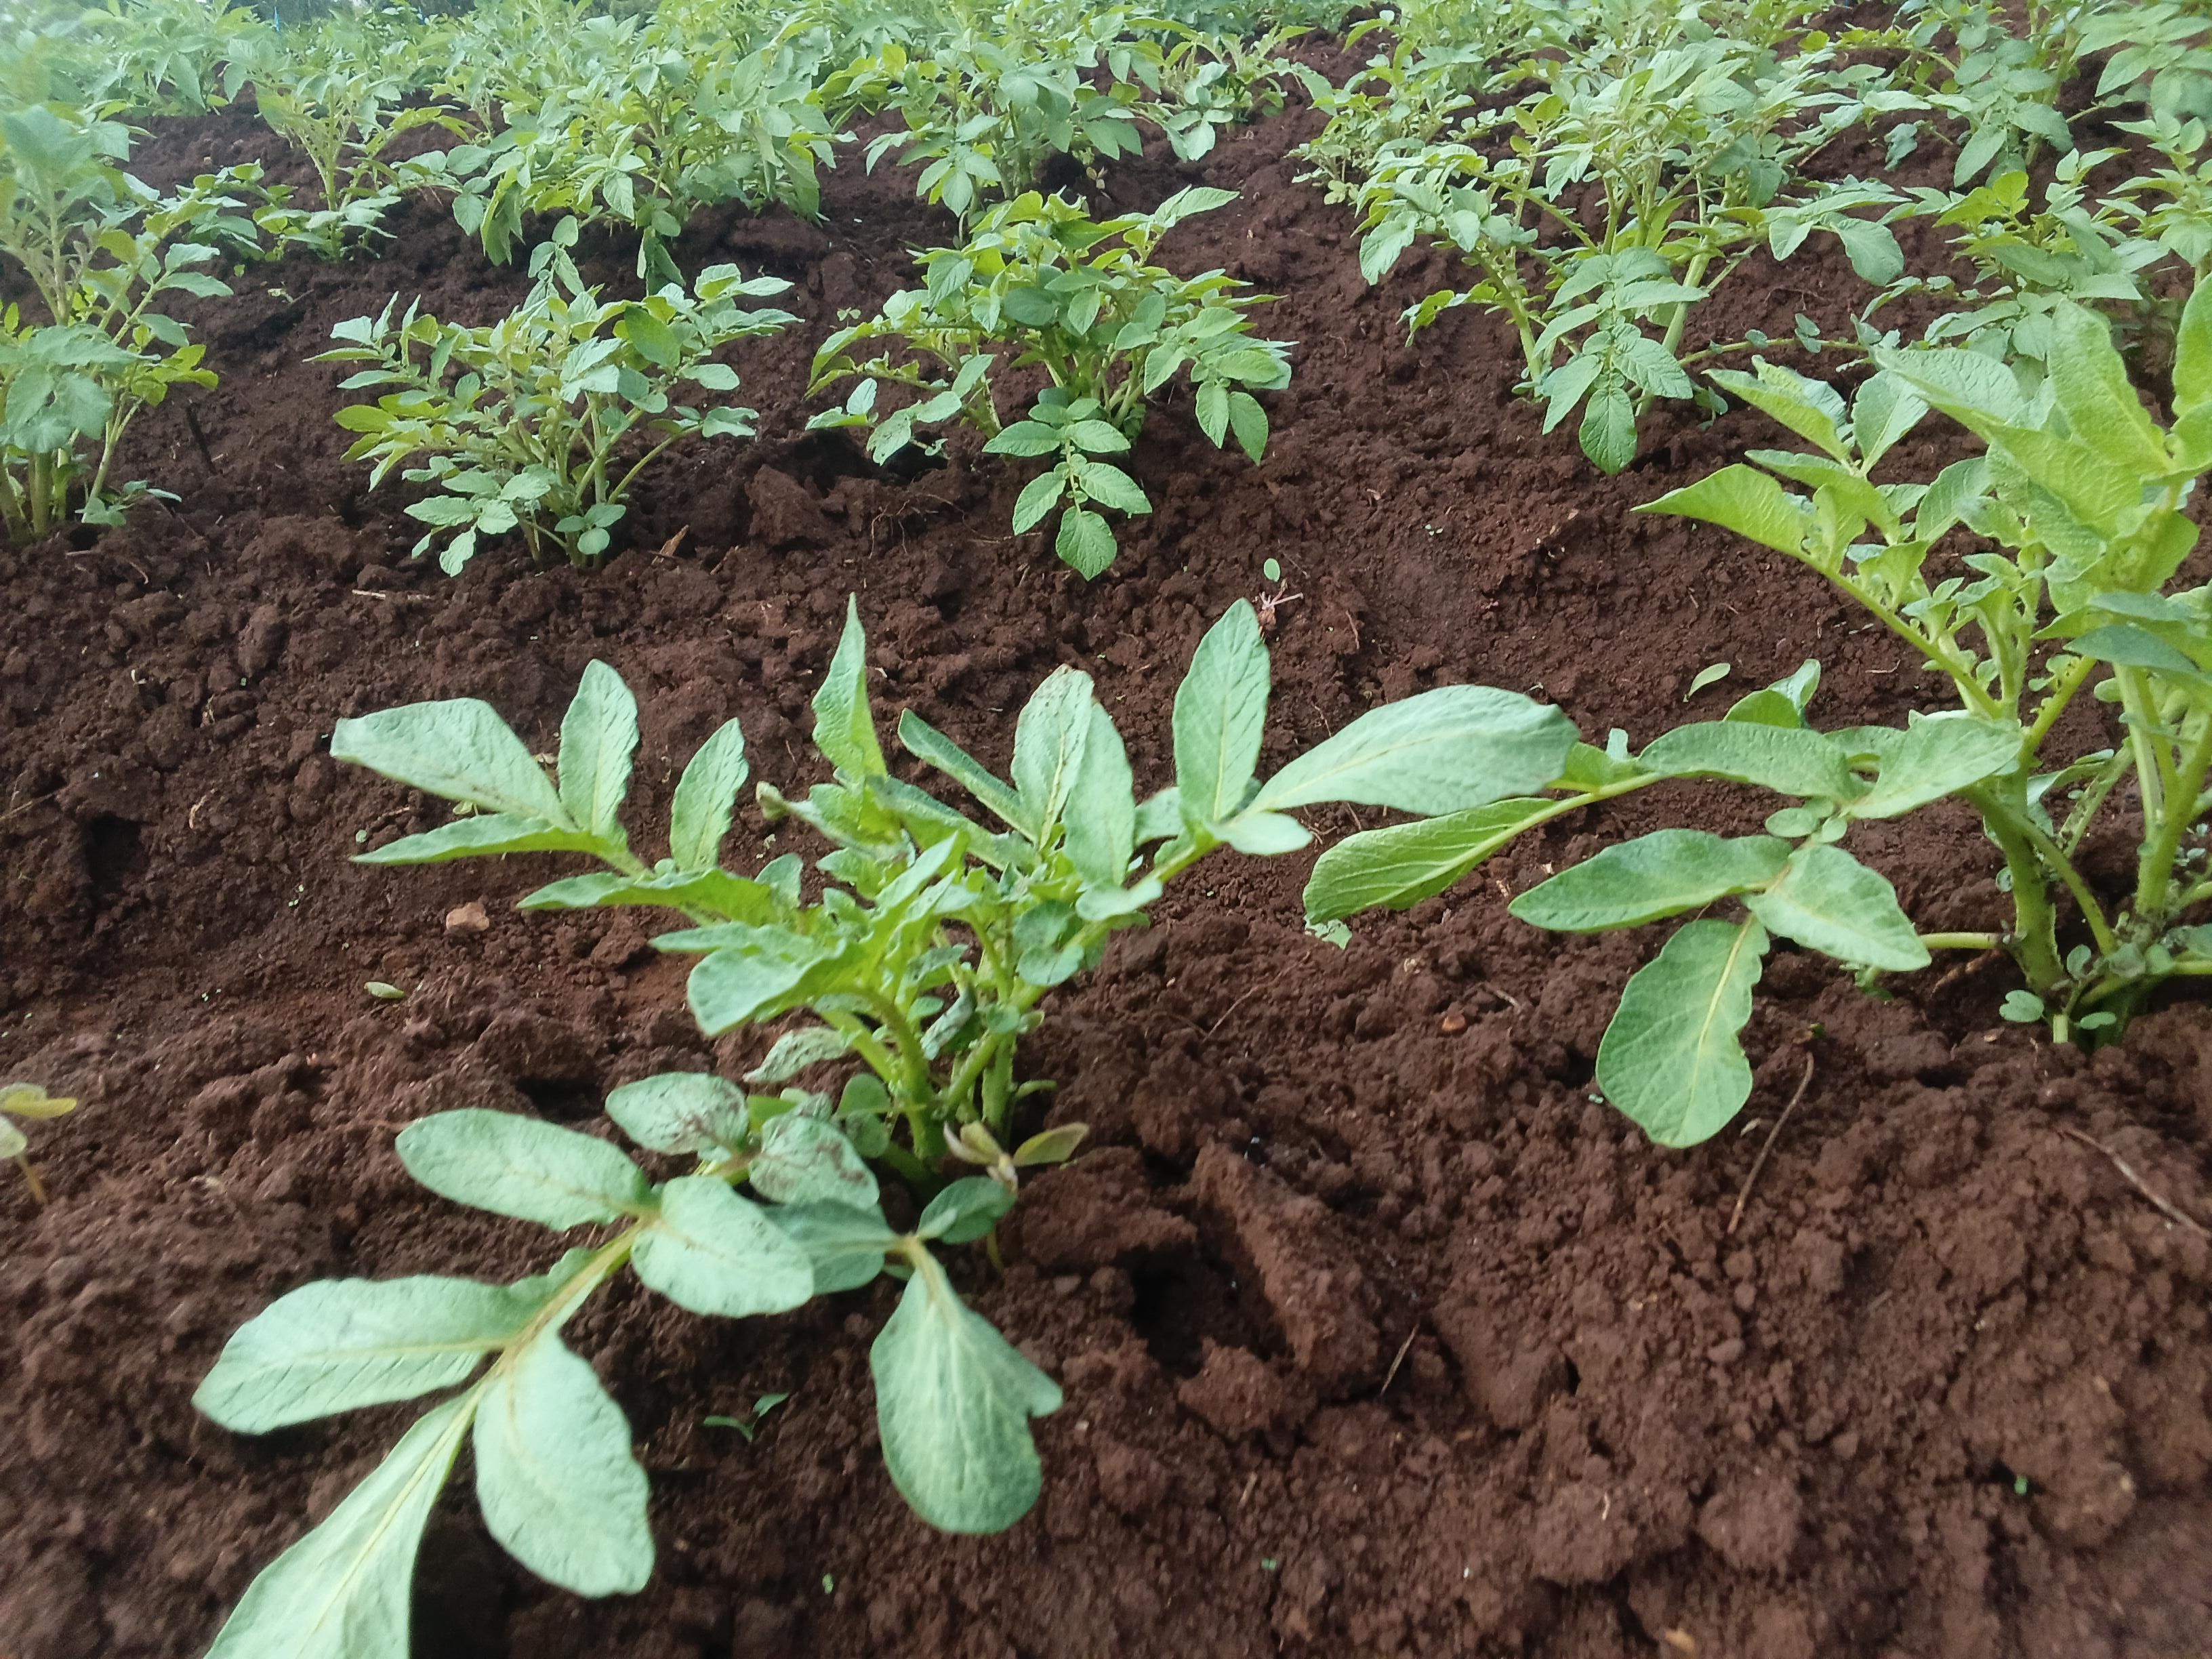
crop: potato
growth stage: vegetative
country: Kenya
